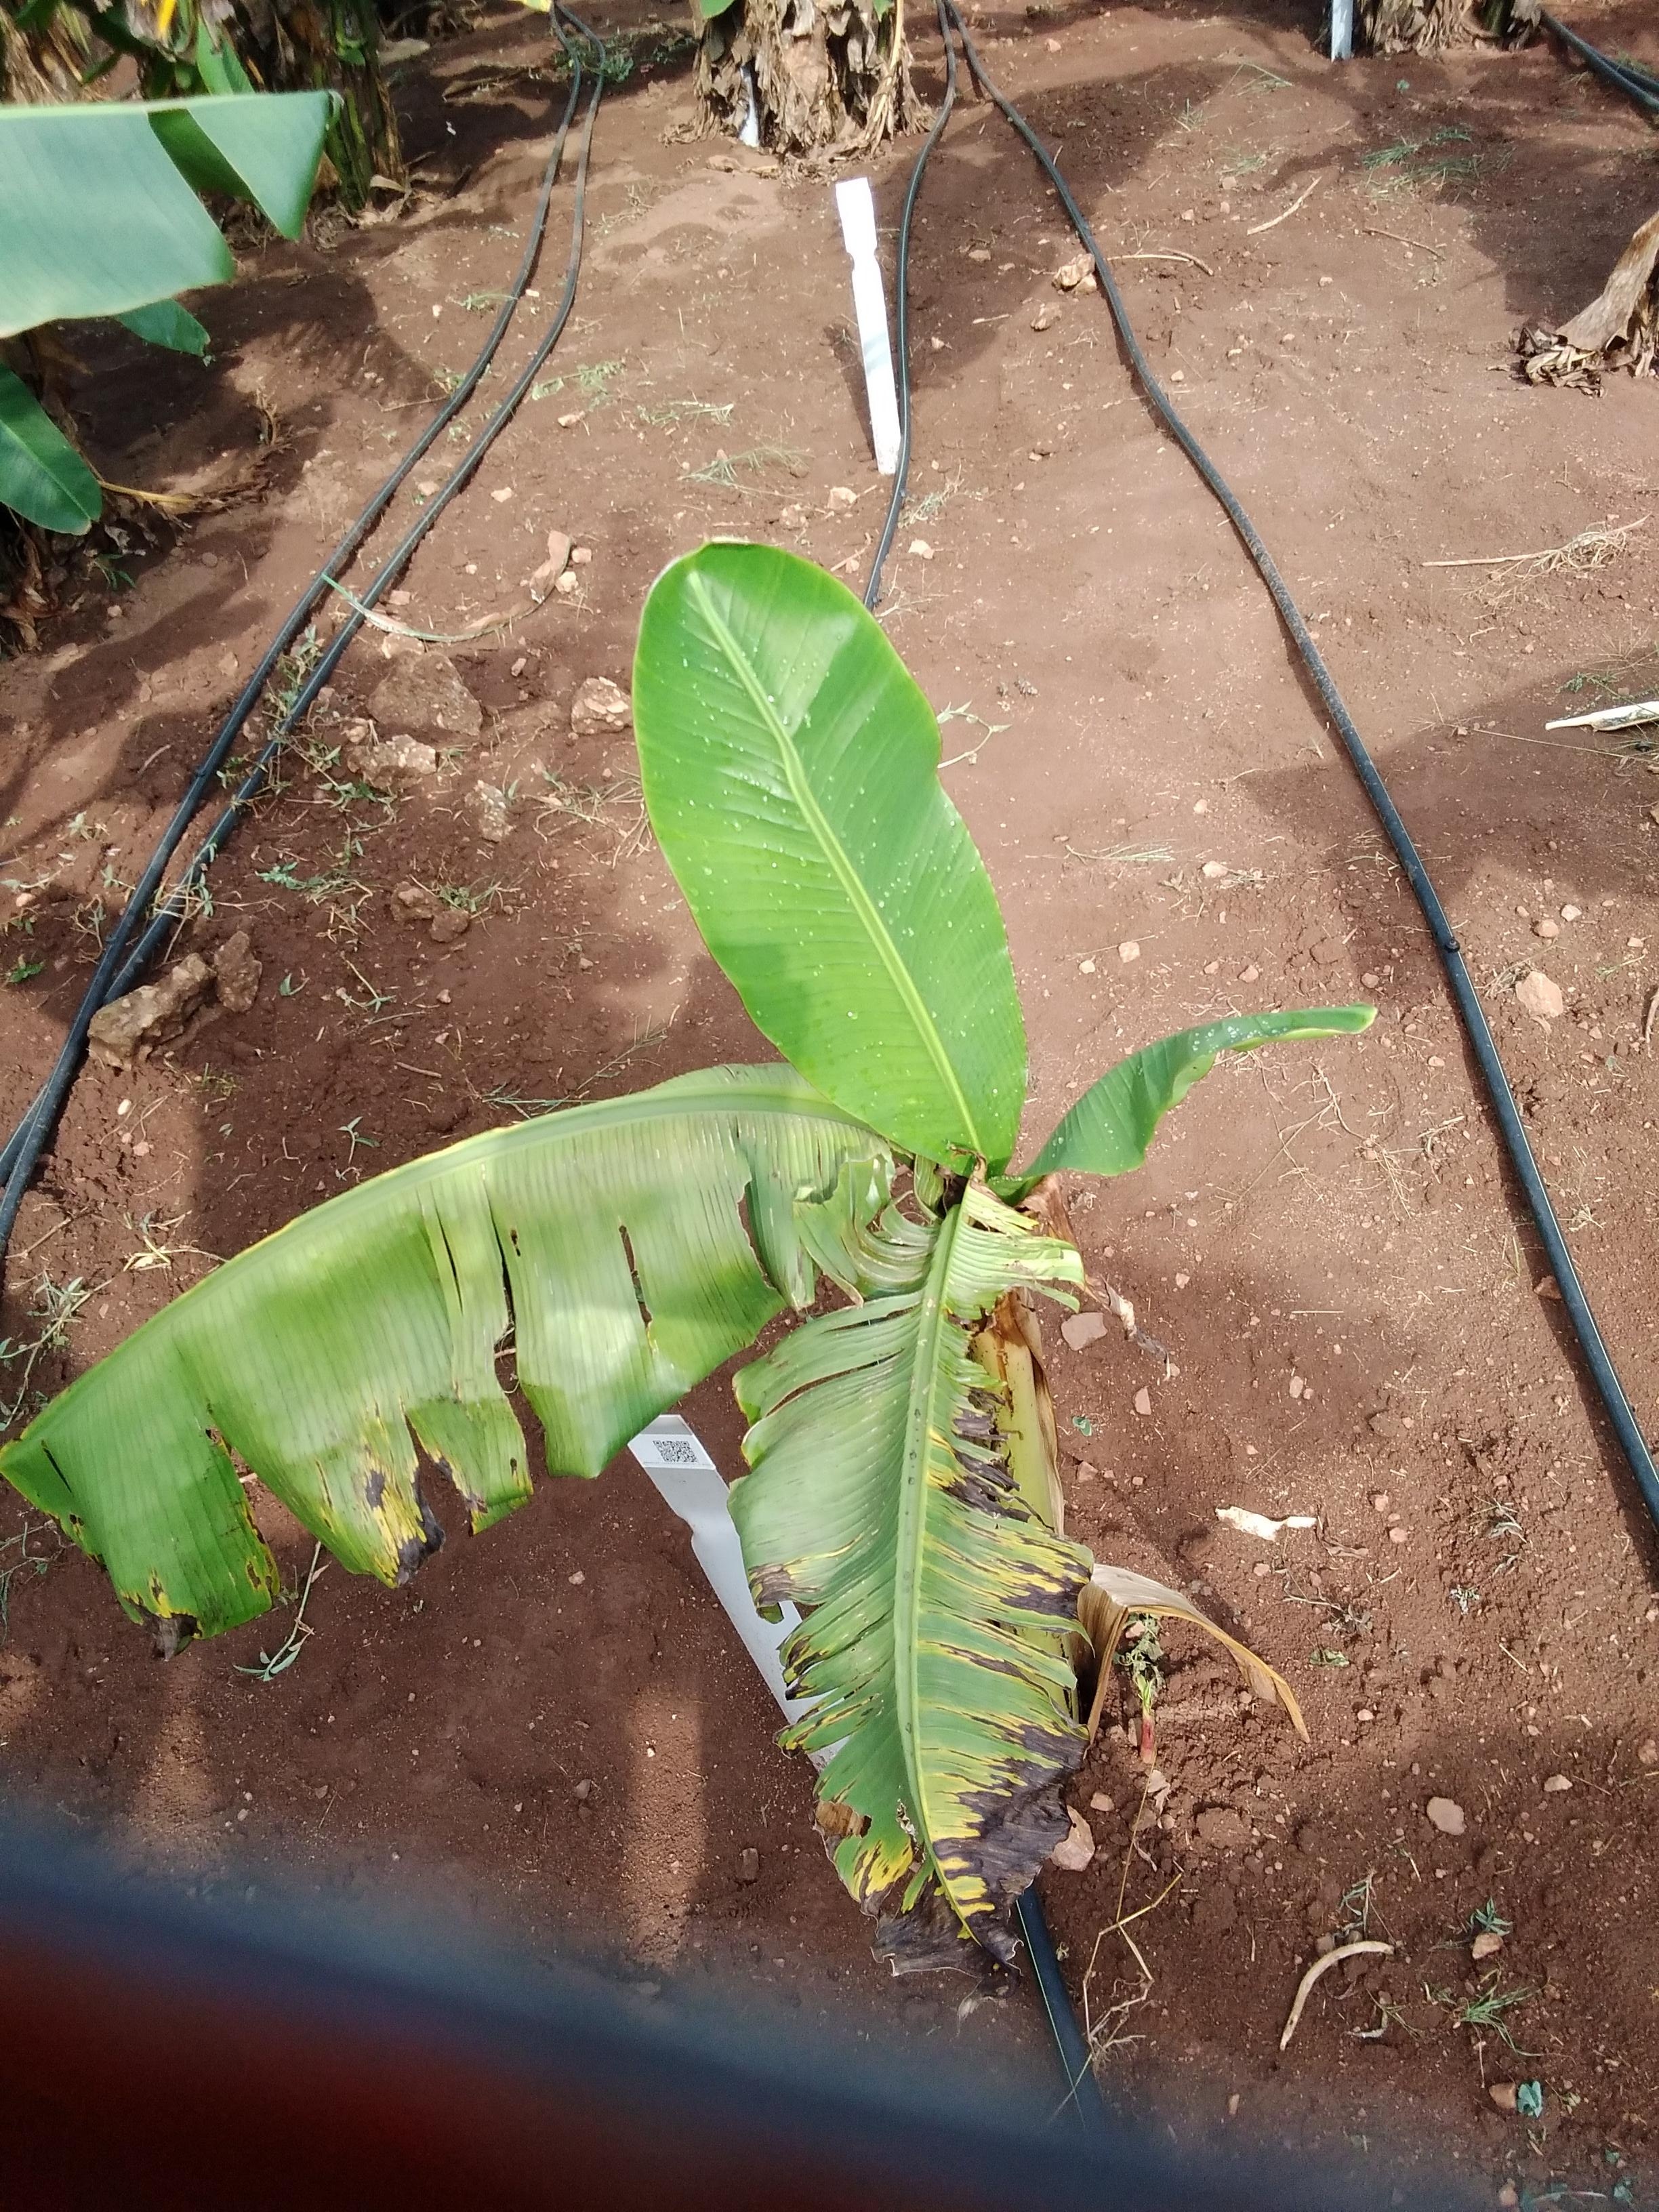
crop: banana
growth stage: development fruit
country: Uganda
